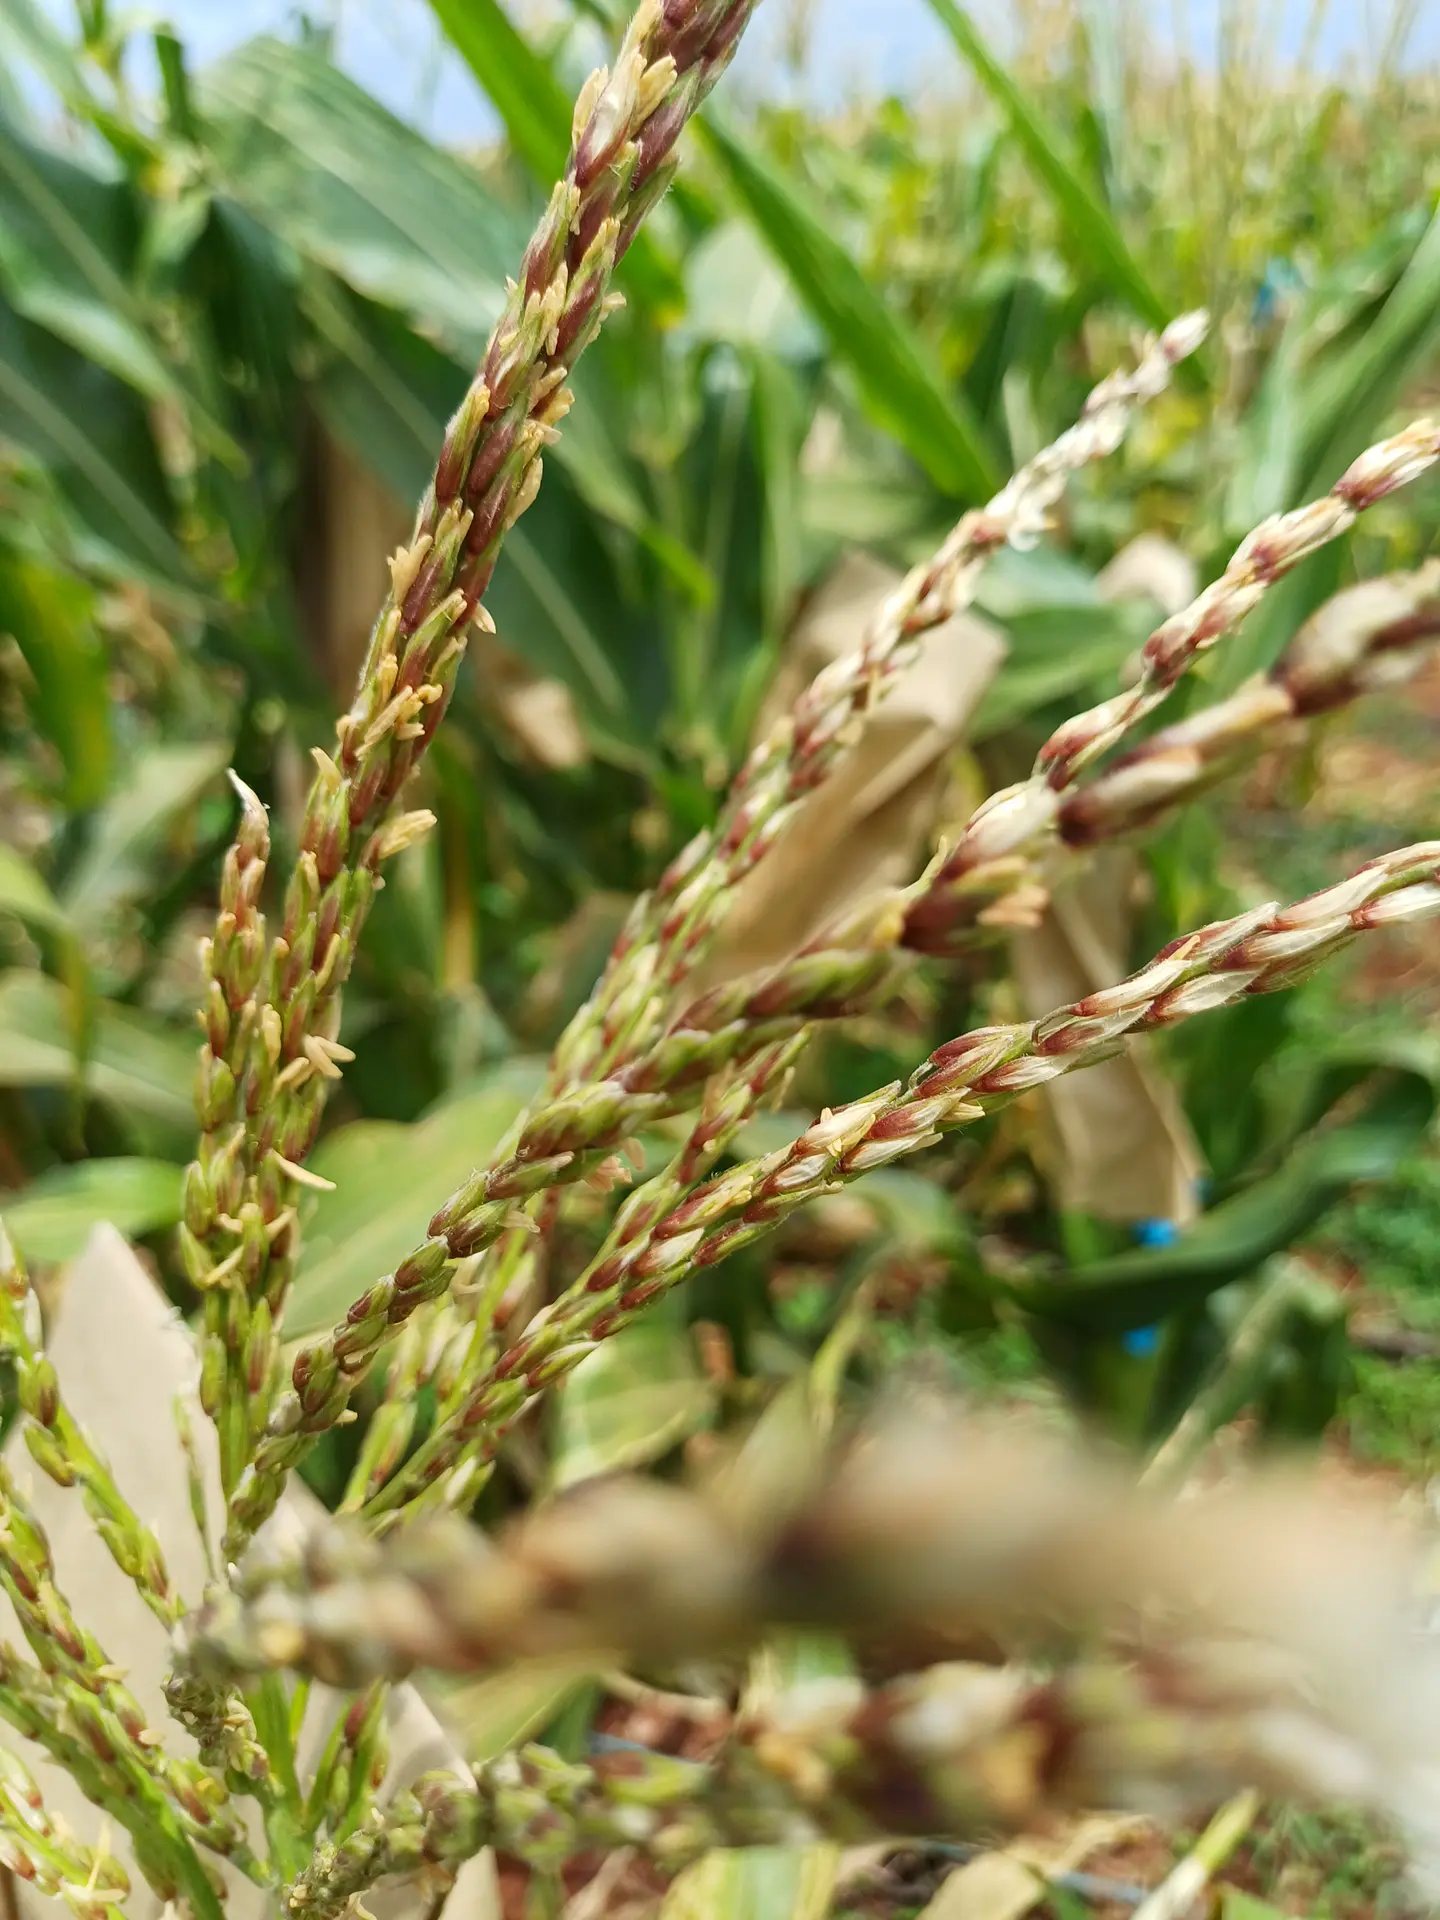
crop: maize
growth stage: flowering
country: Kenya
